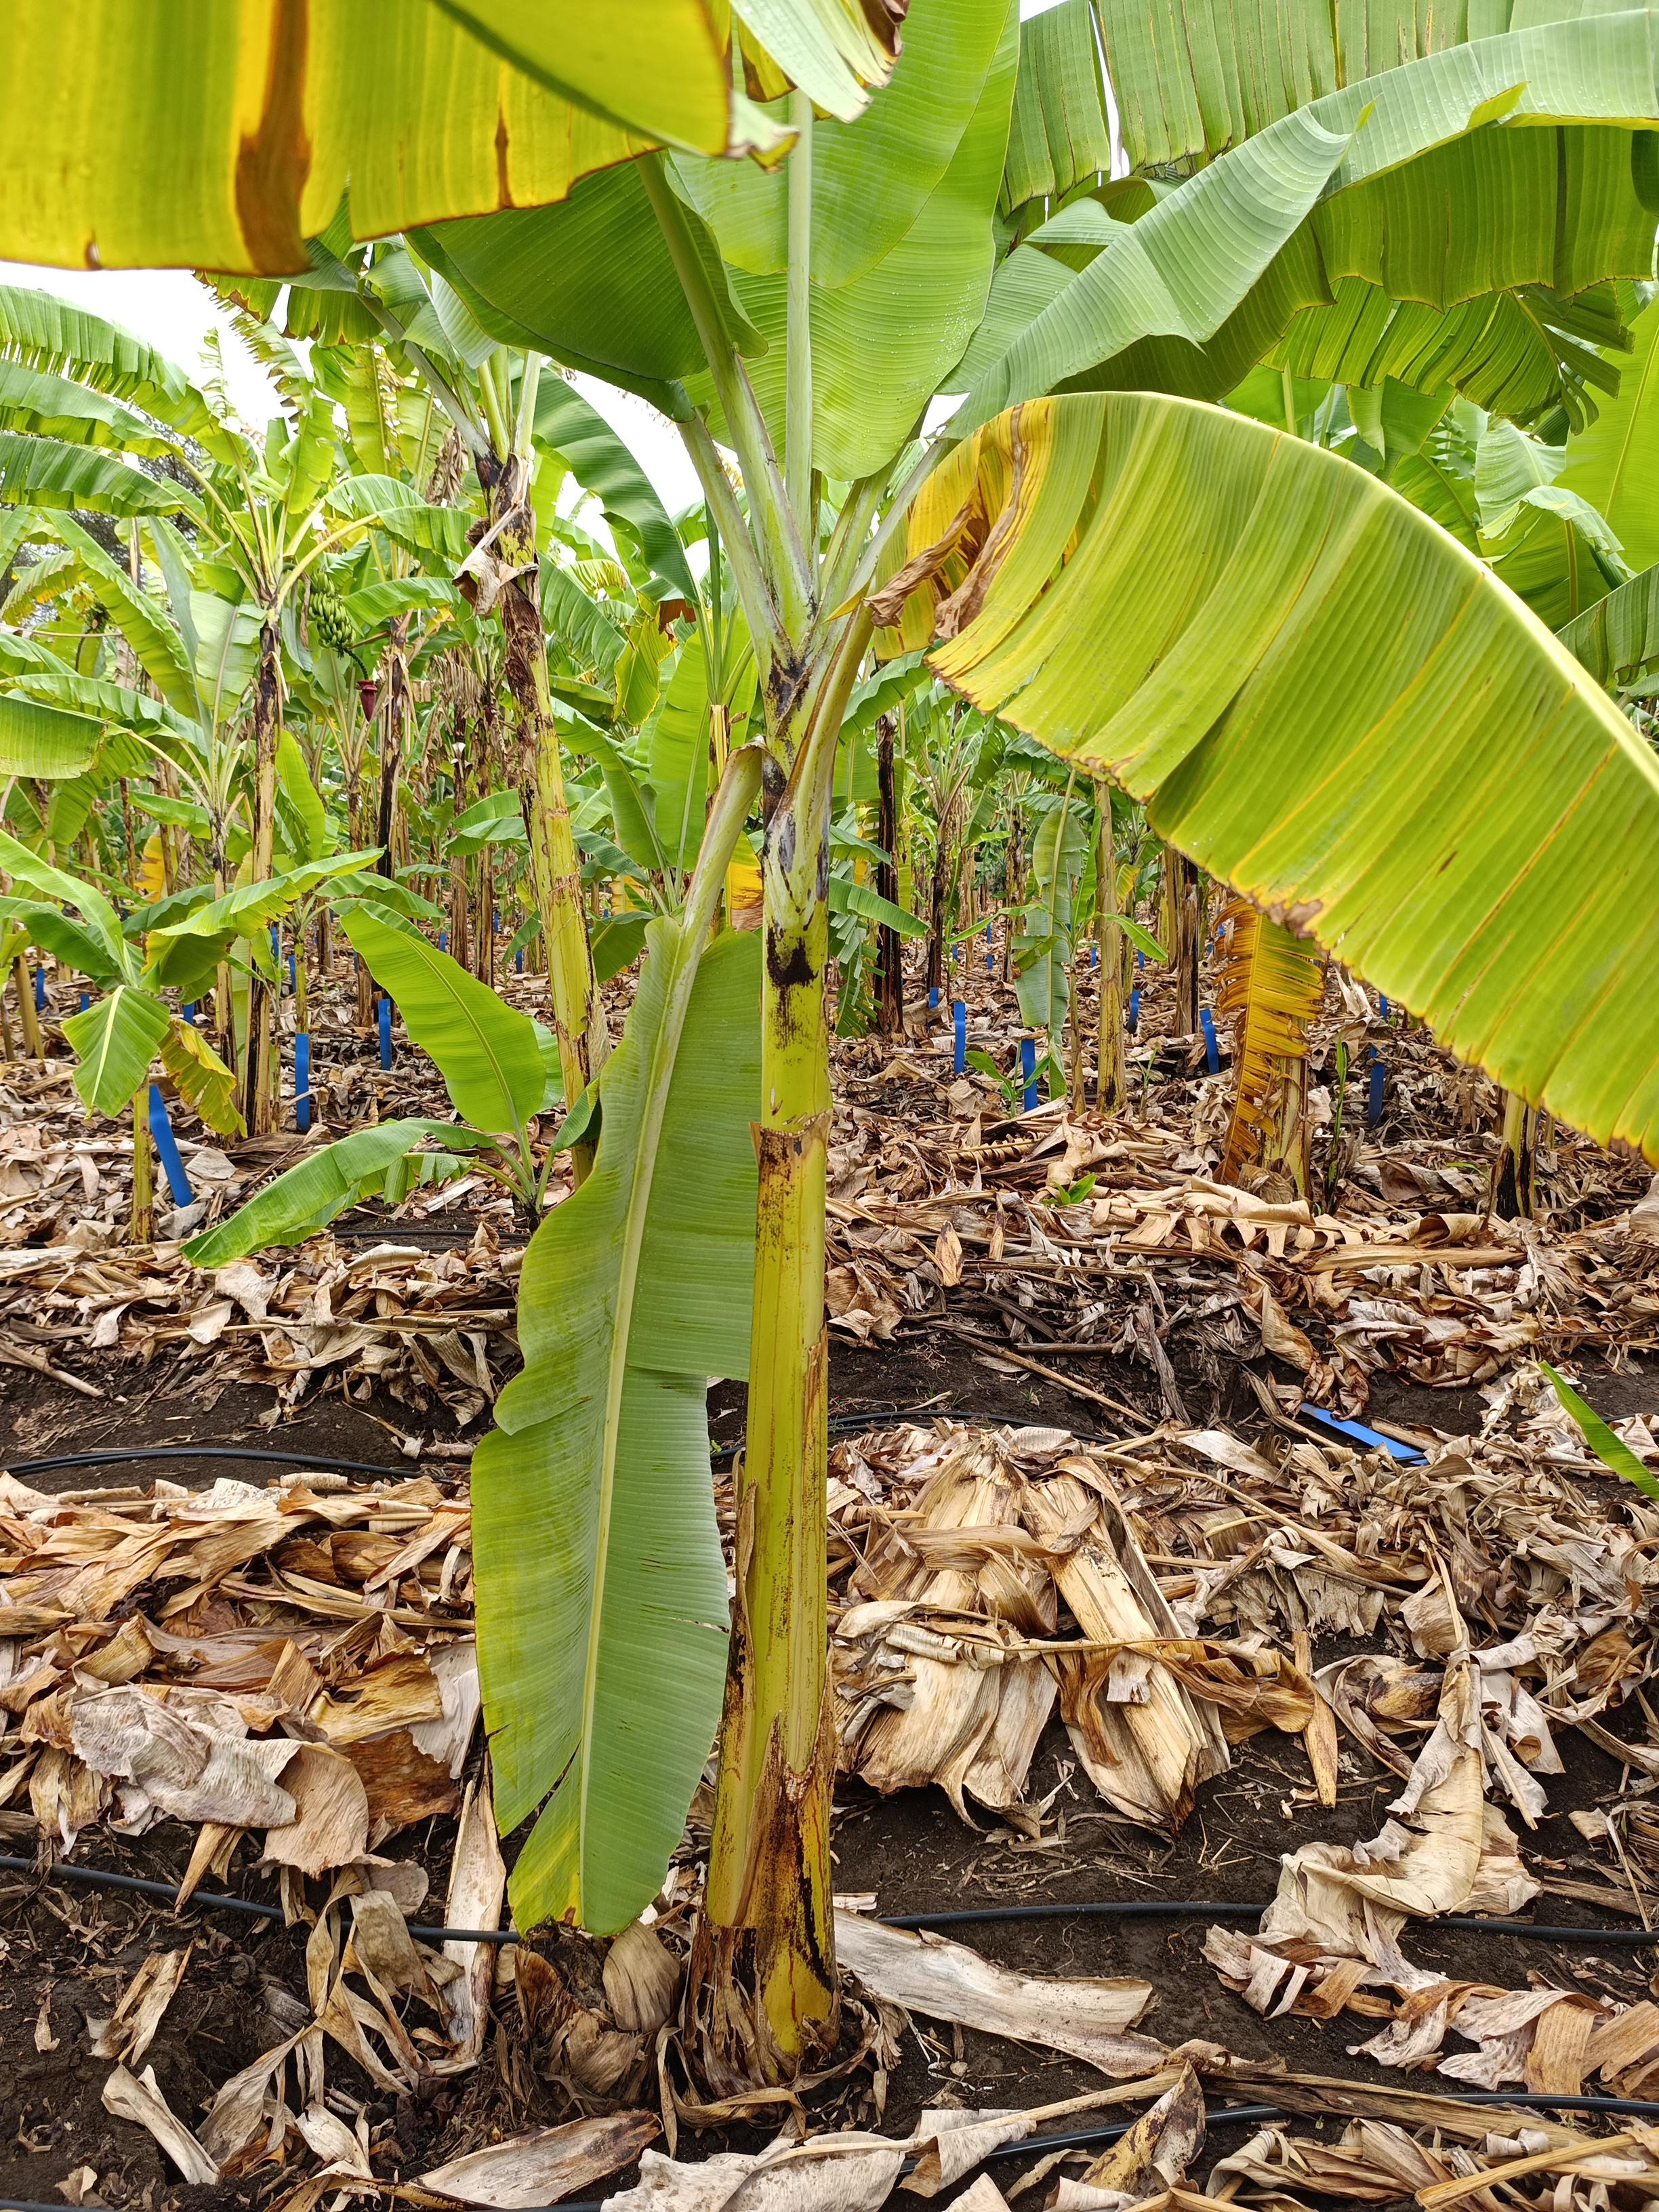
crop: banana
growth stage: vegetative
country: Tanzania
